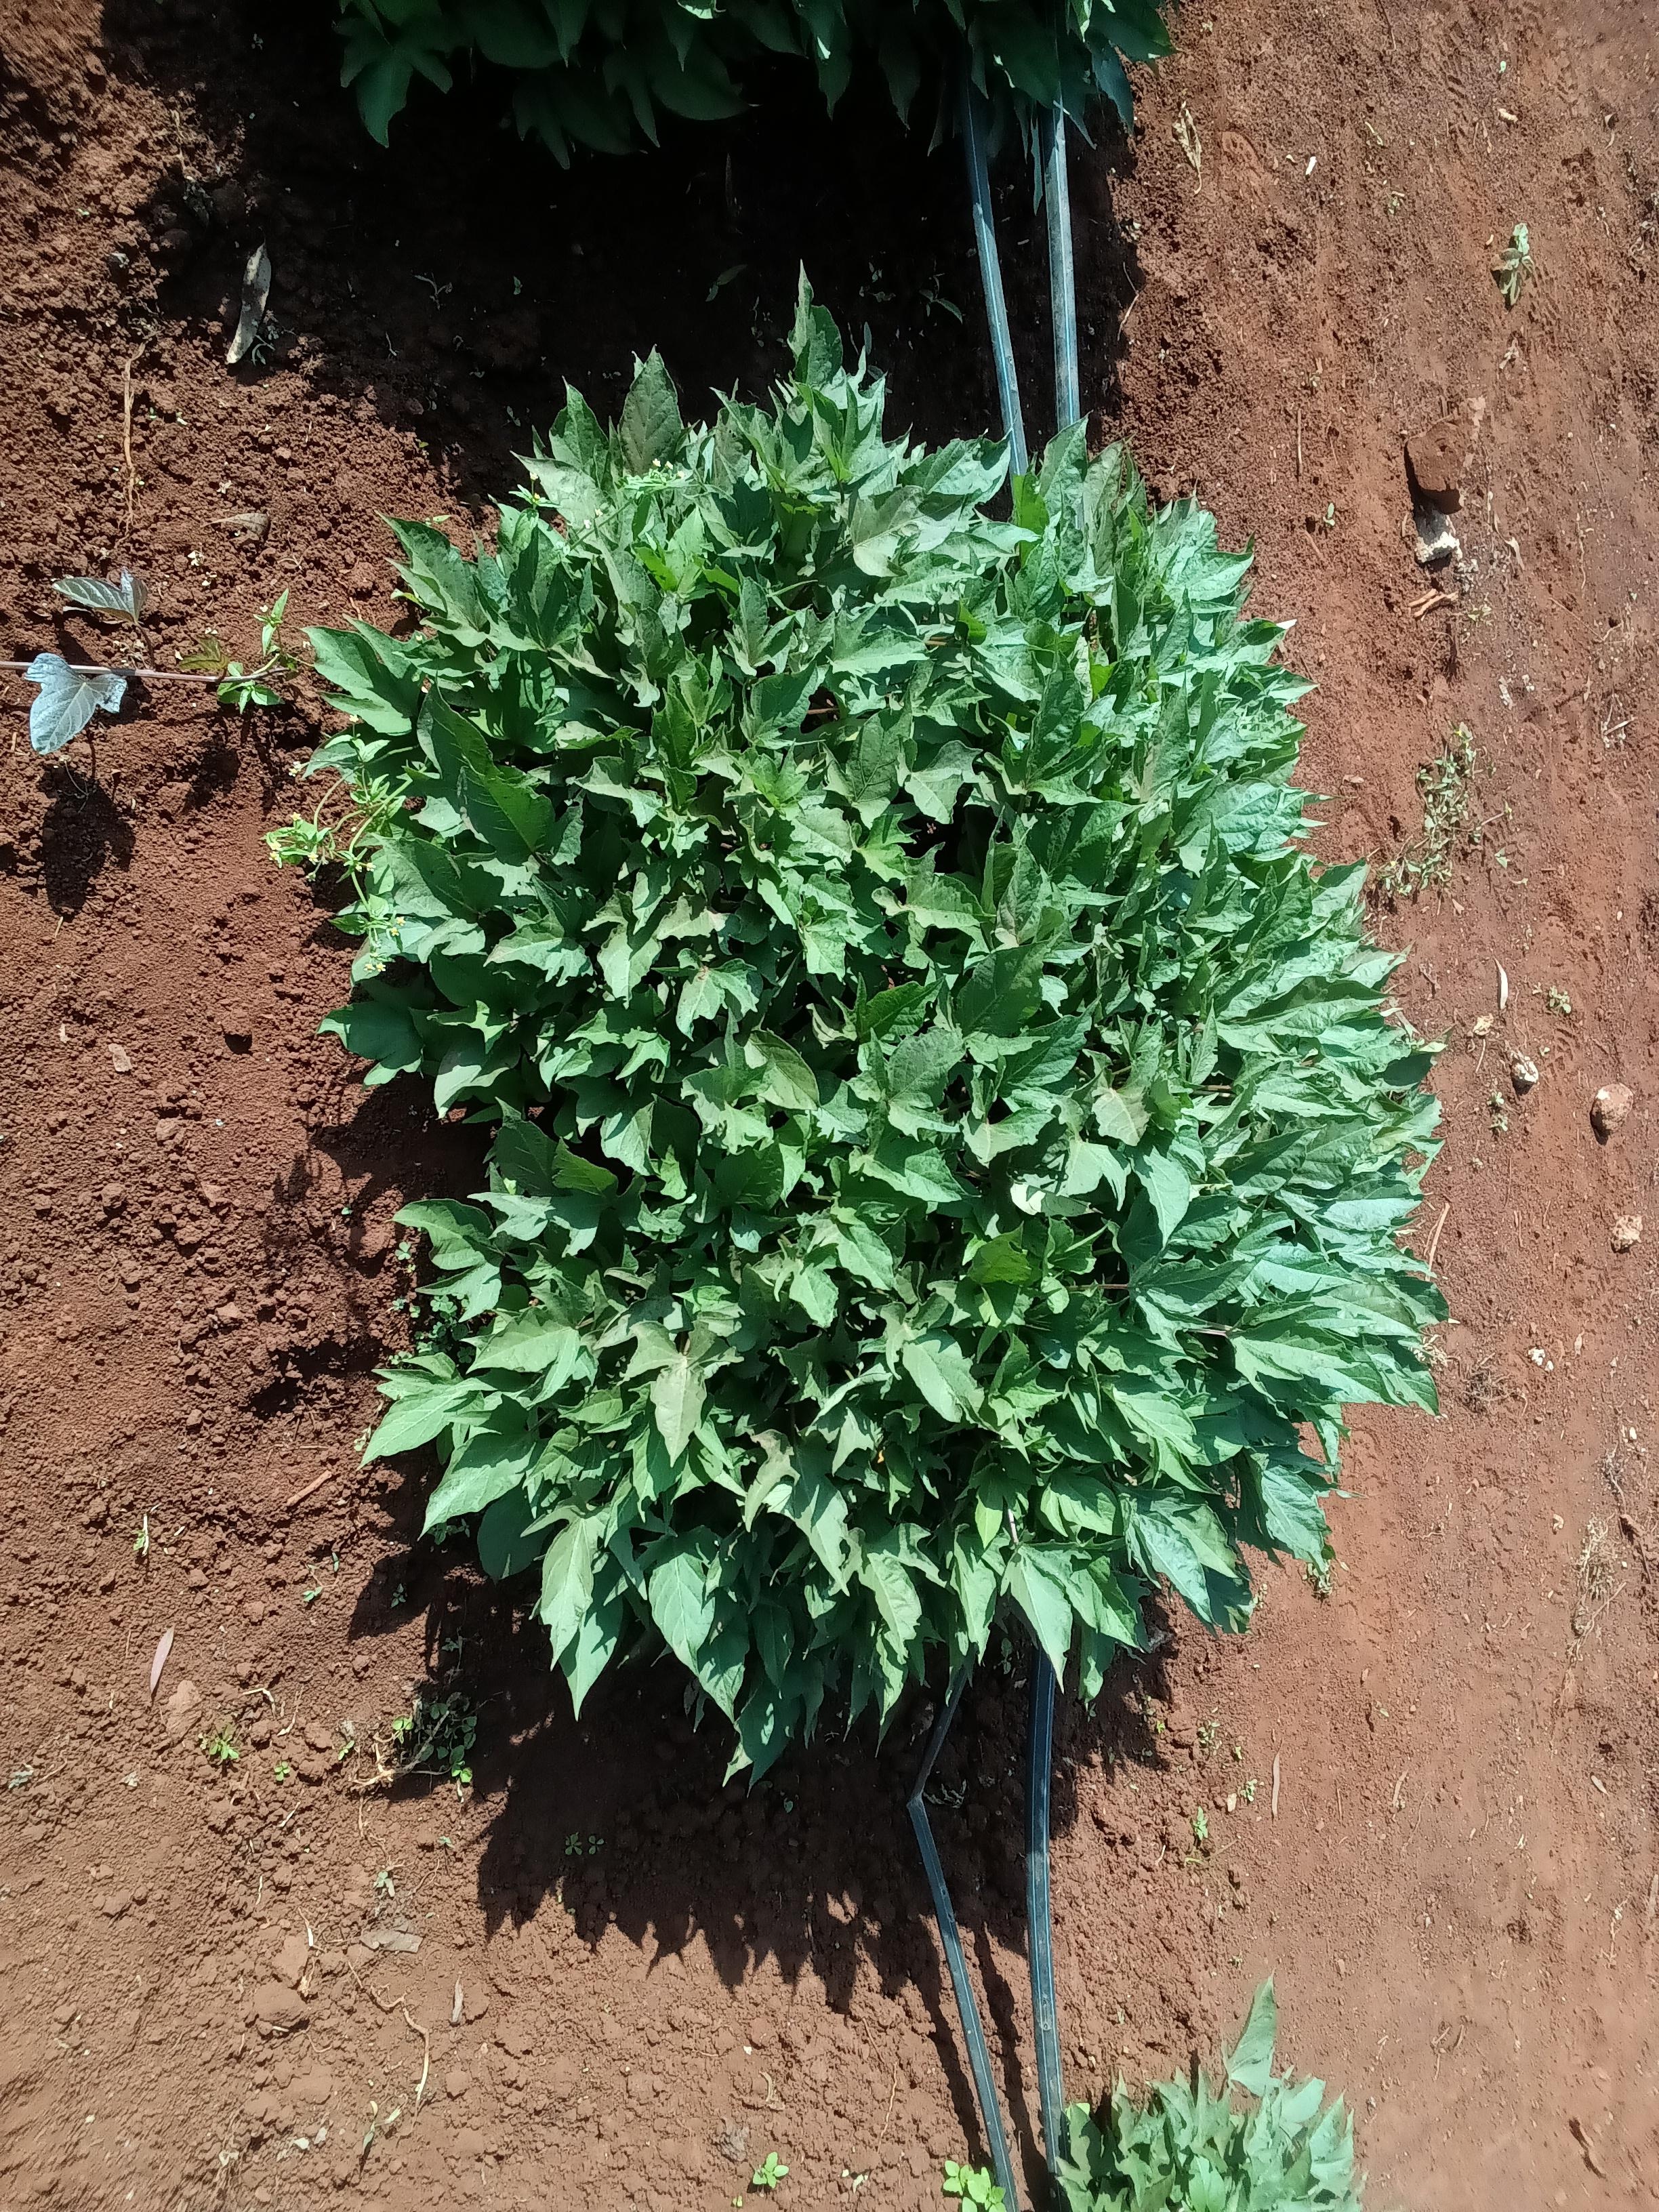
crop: sweet potato
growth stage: vegetative
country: Kenya
